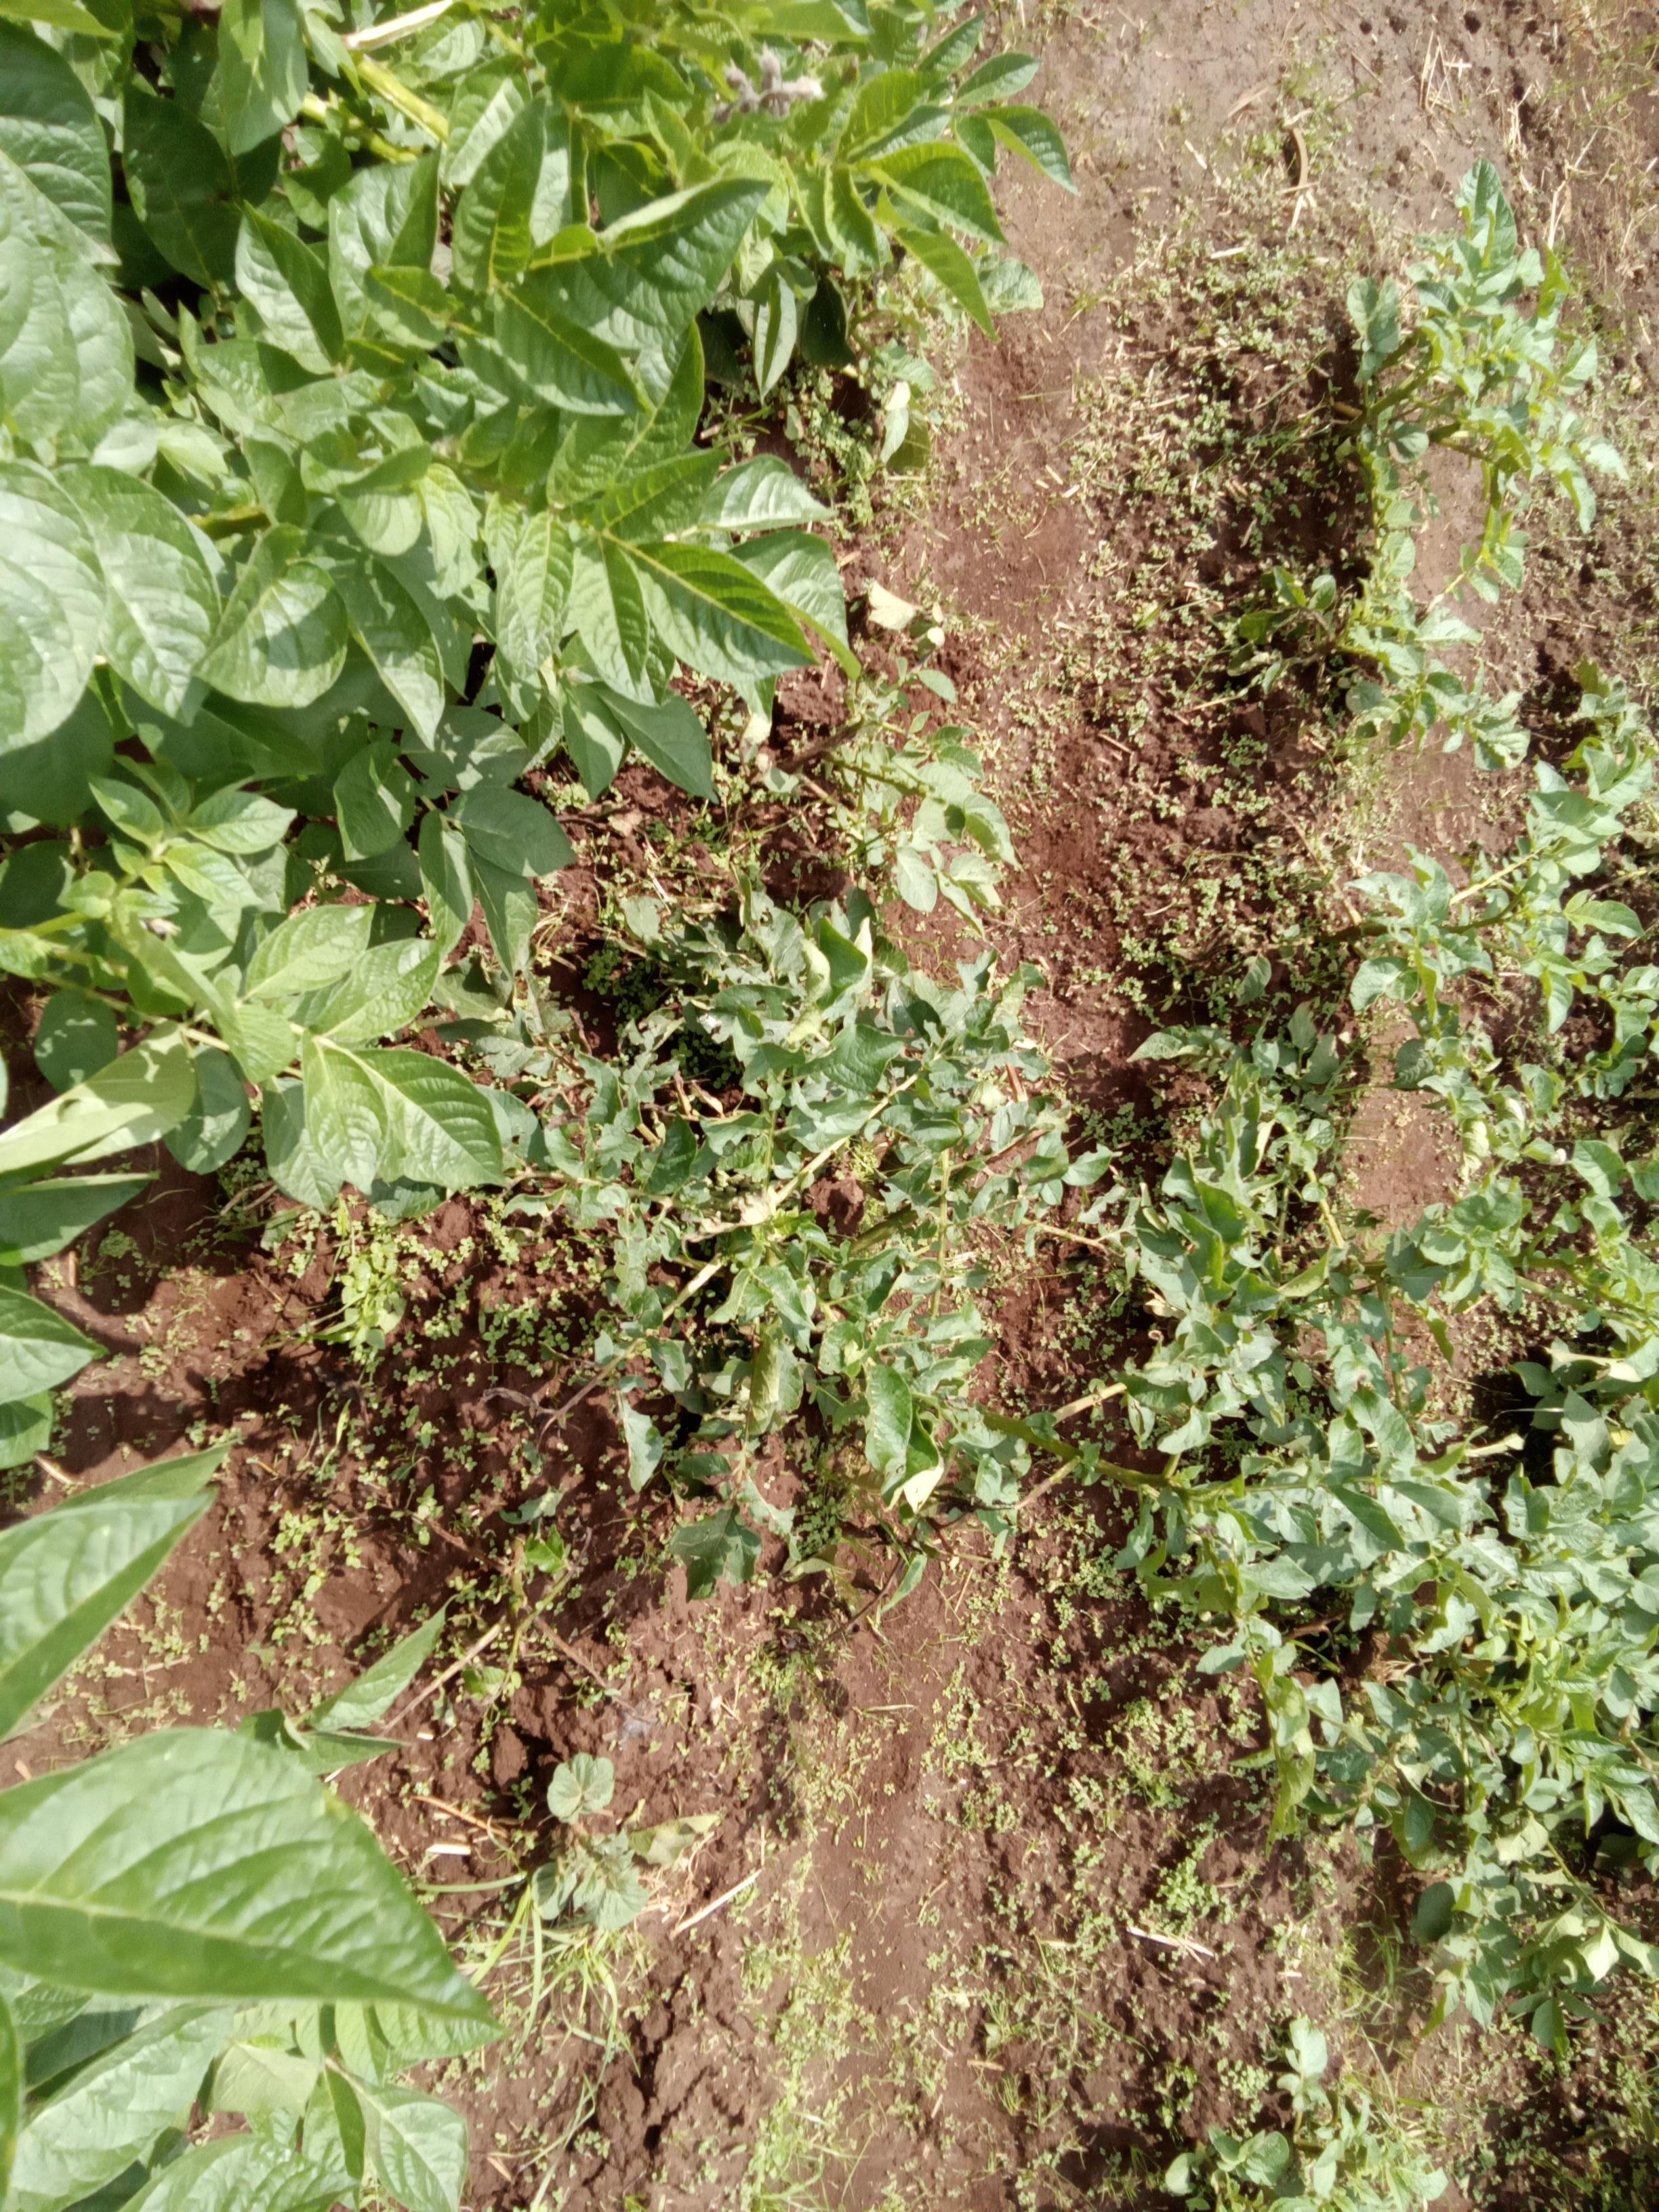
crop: potato
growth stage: vegetative
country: Kenya
